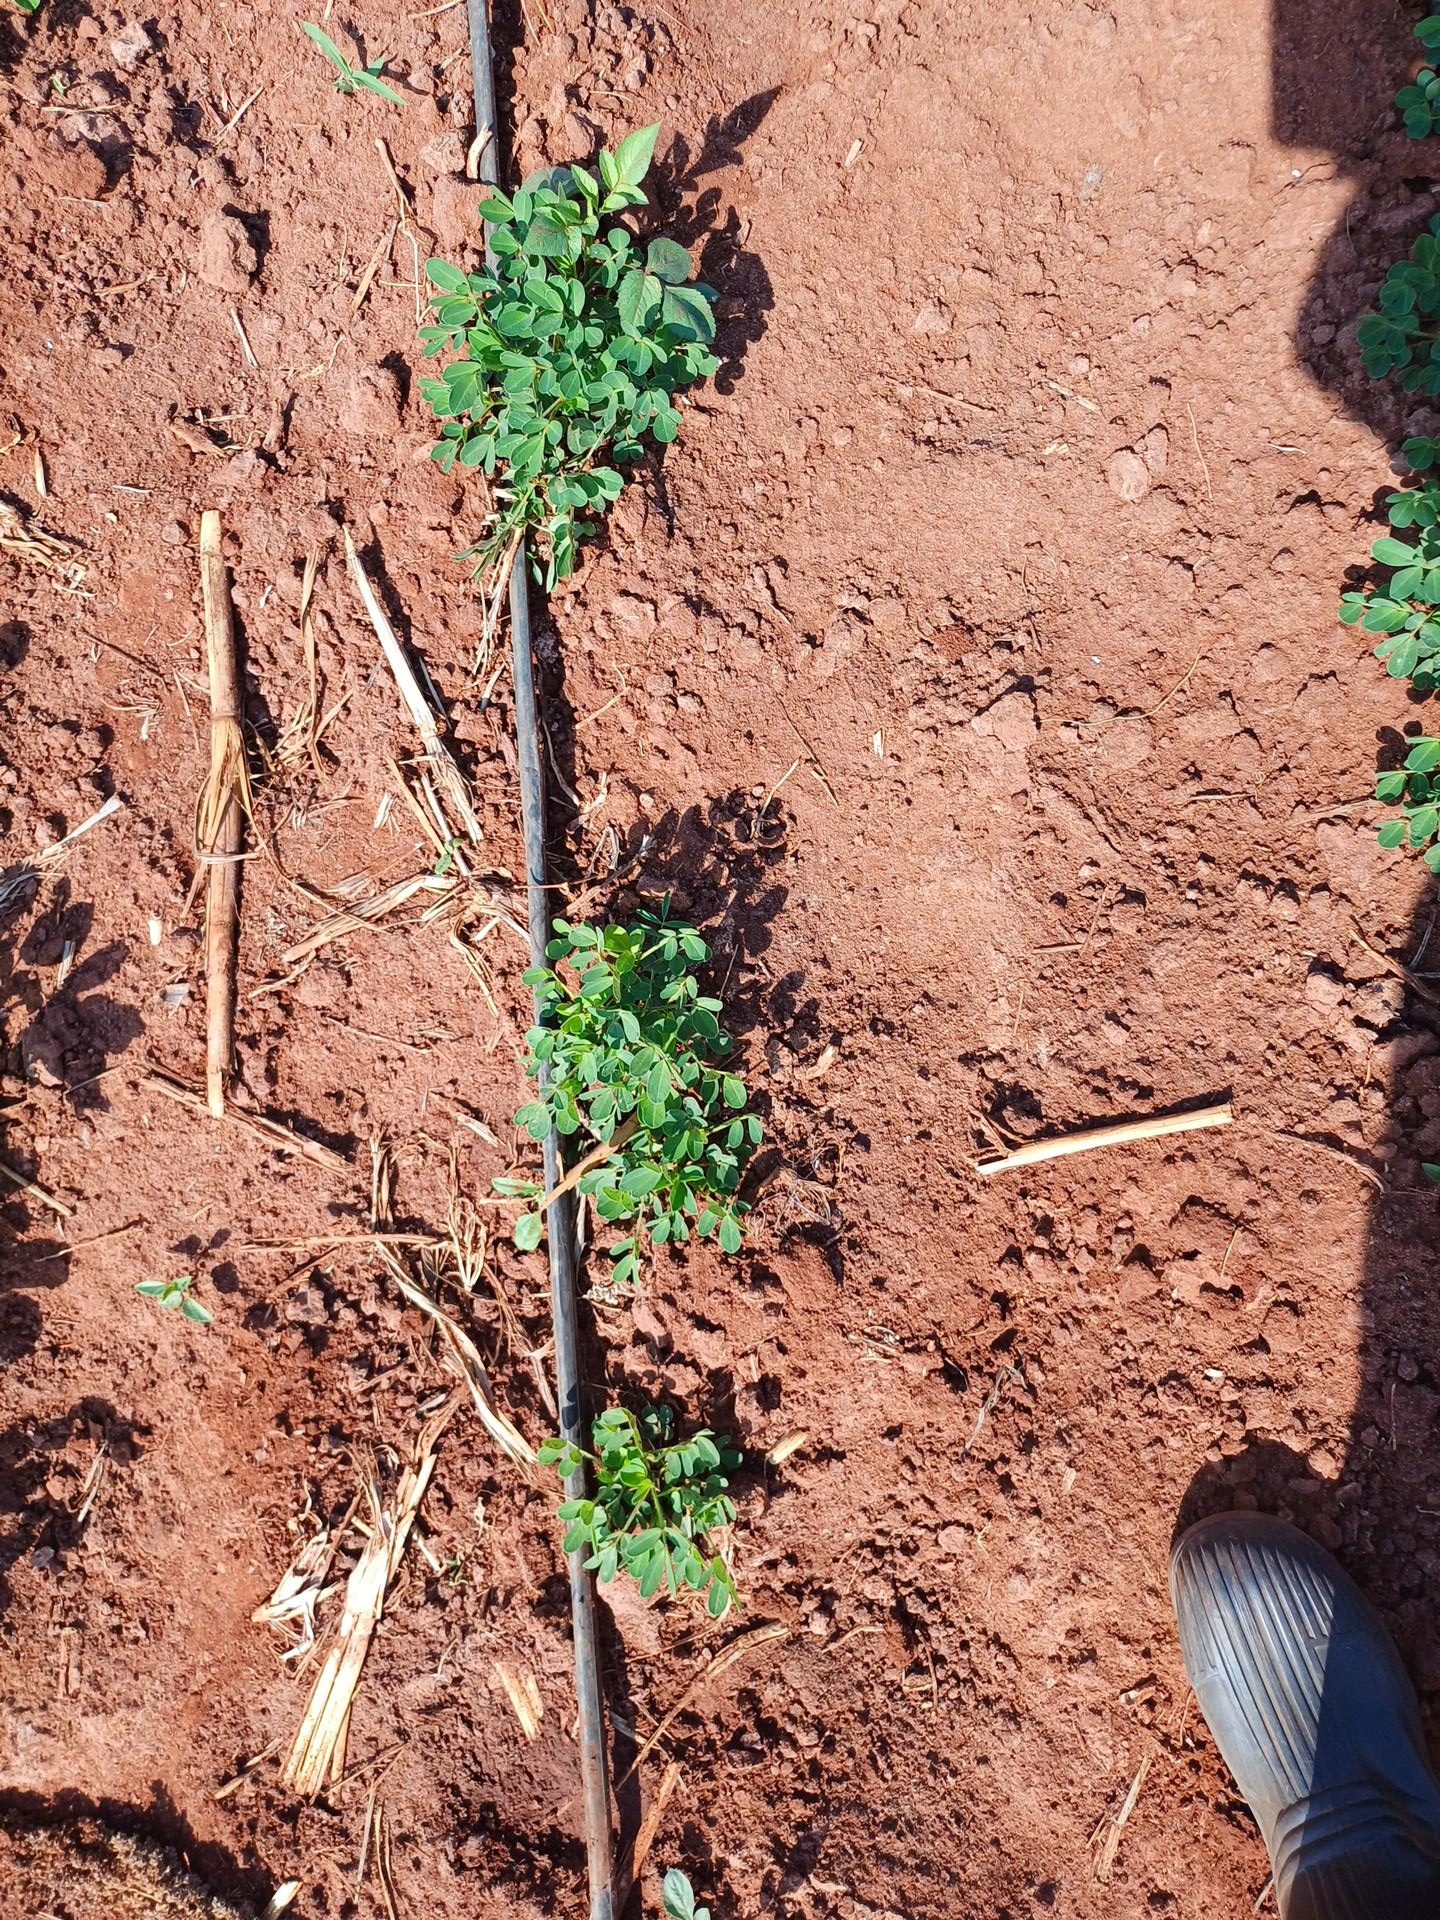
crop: groundnut
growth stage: vegetative
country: Kenya
